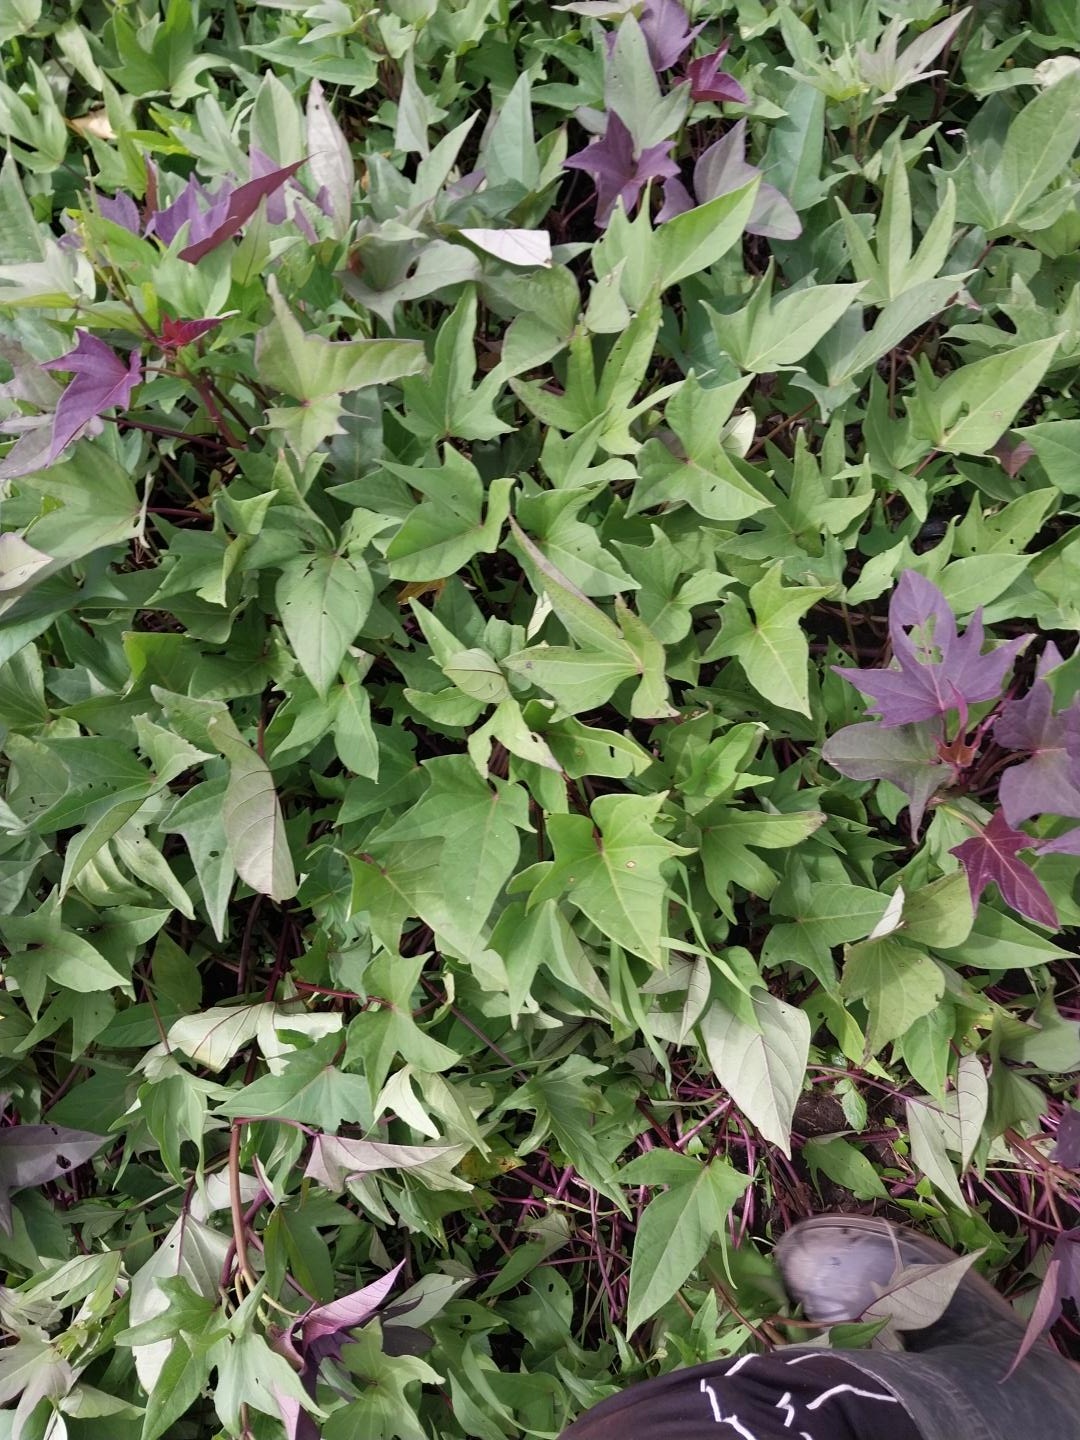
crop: sweet potato
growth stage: vegetative
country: Tanzania
